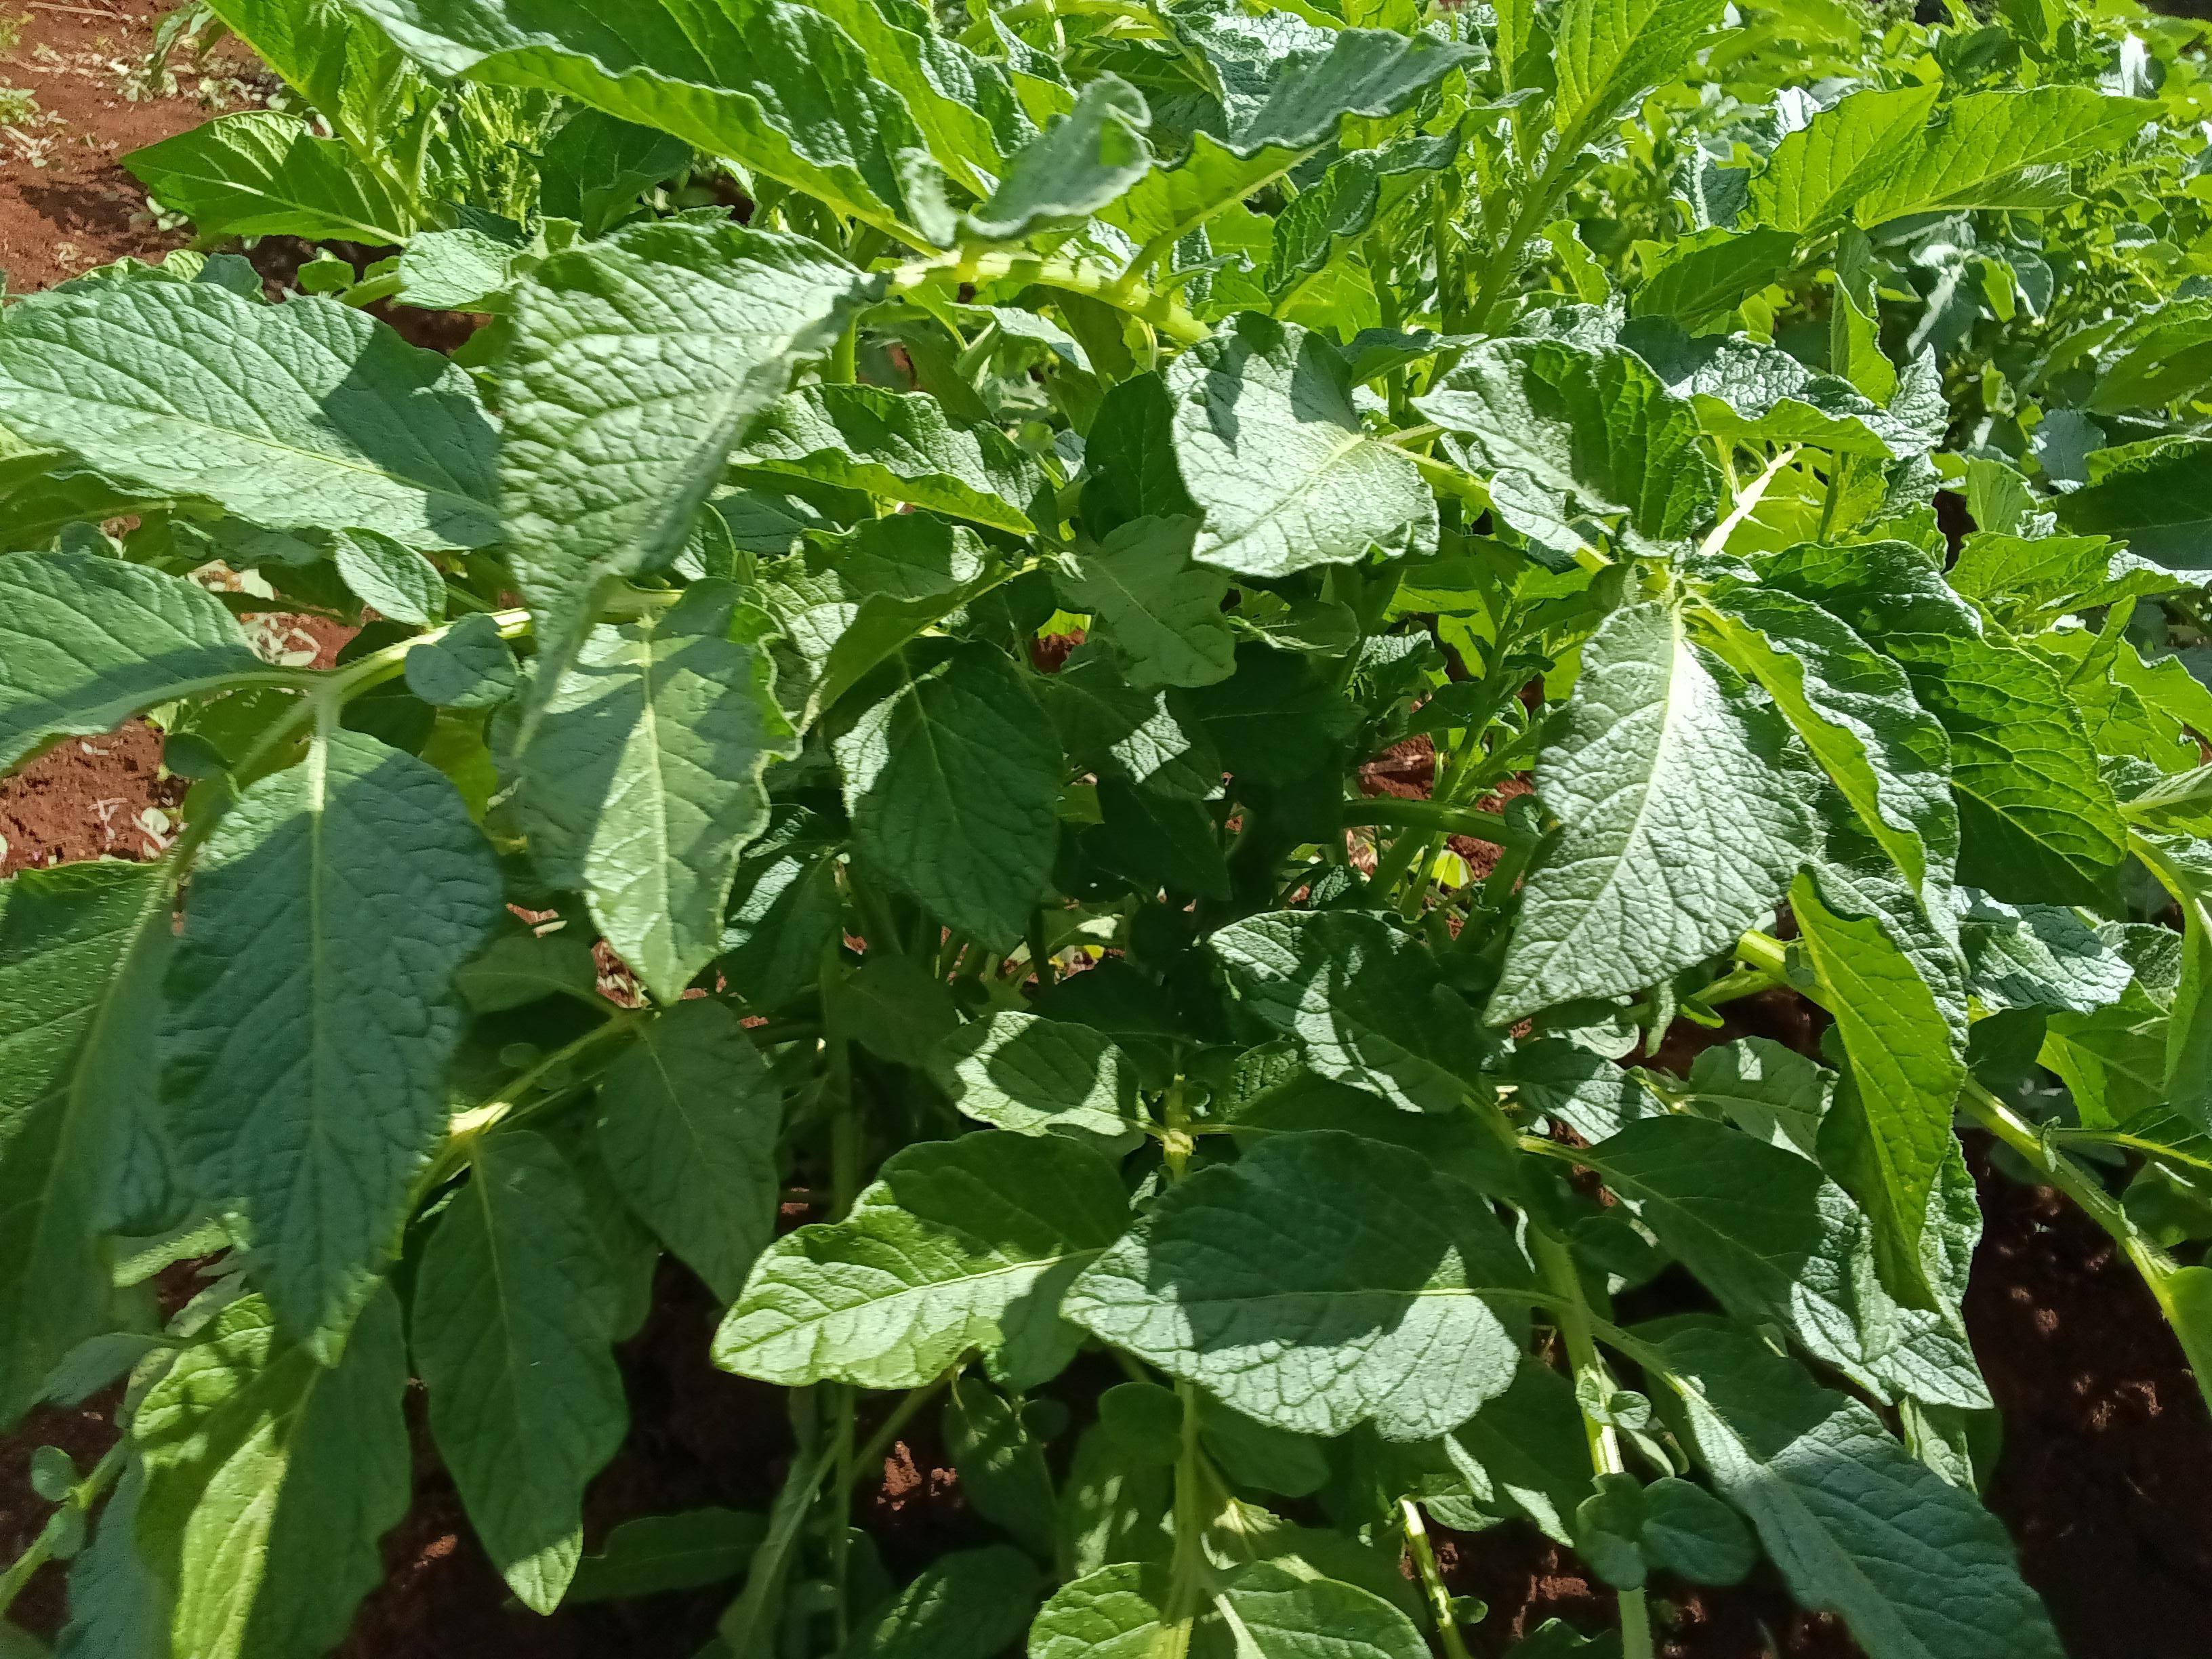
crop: potato
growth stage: vegetative
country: Kenya
